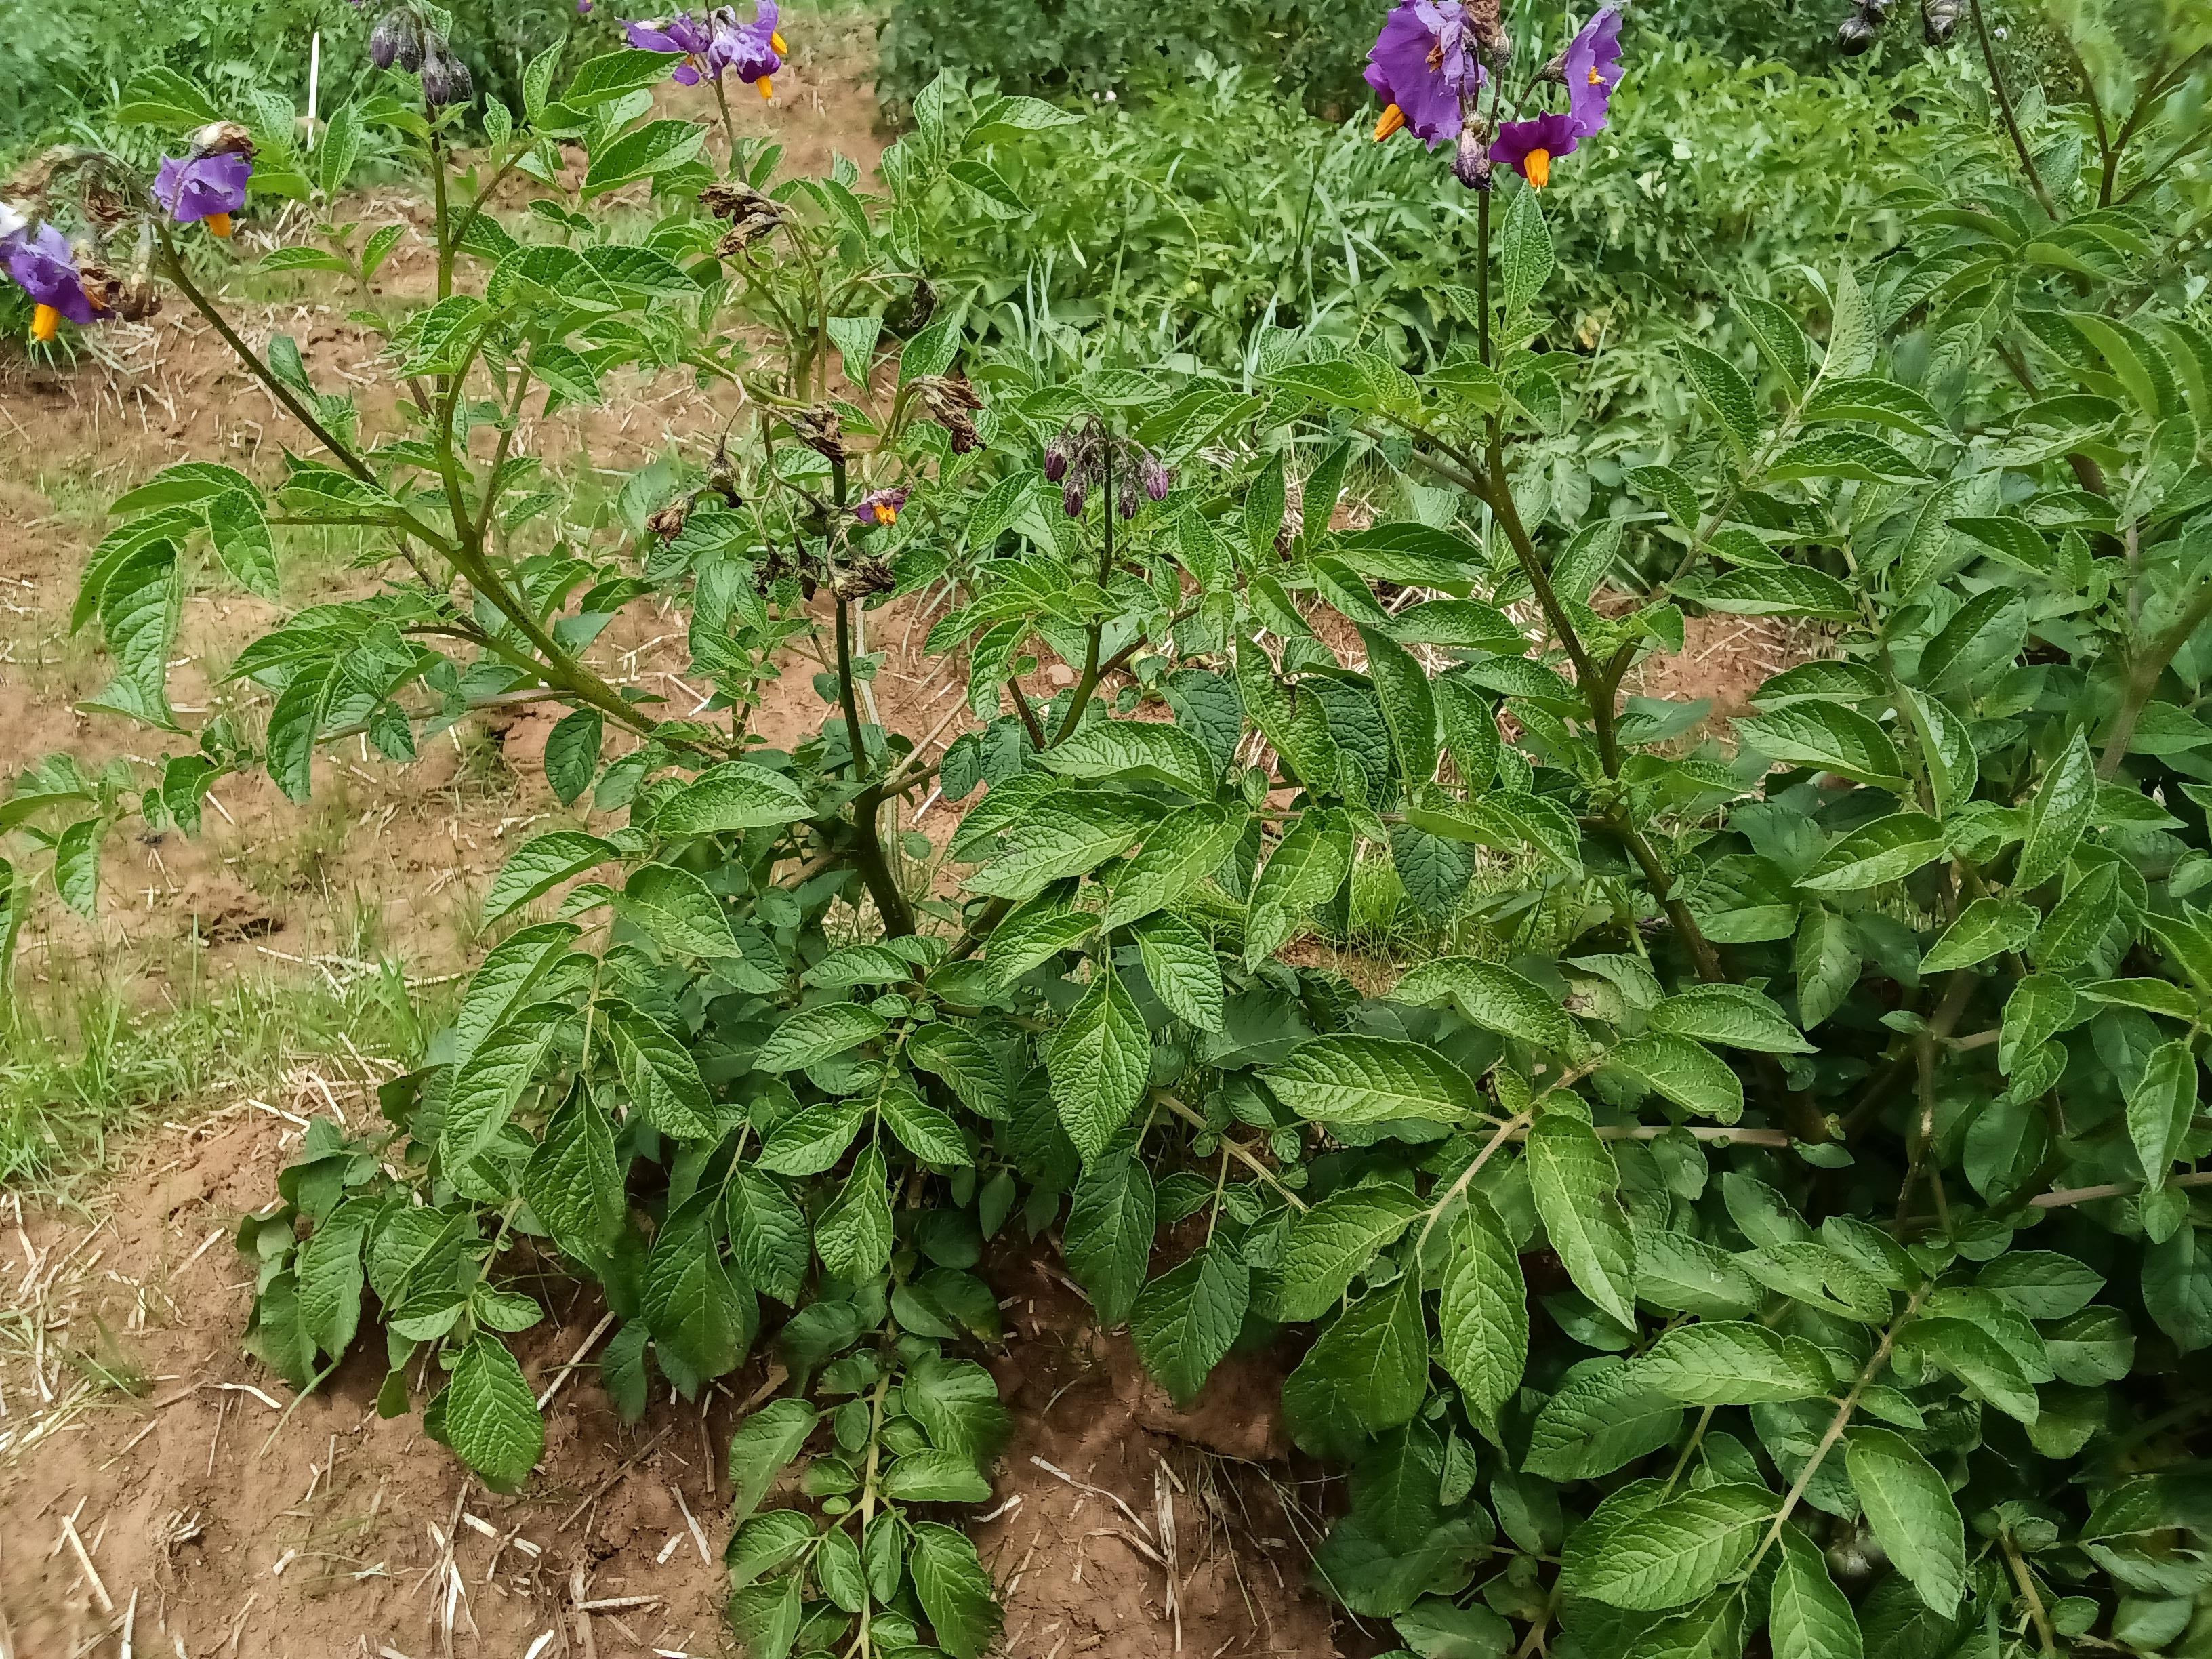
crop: potato
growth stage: flowering
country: Kenya
